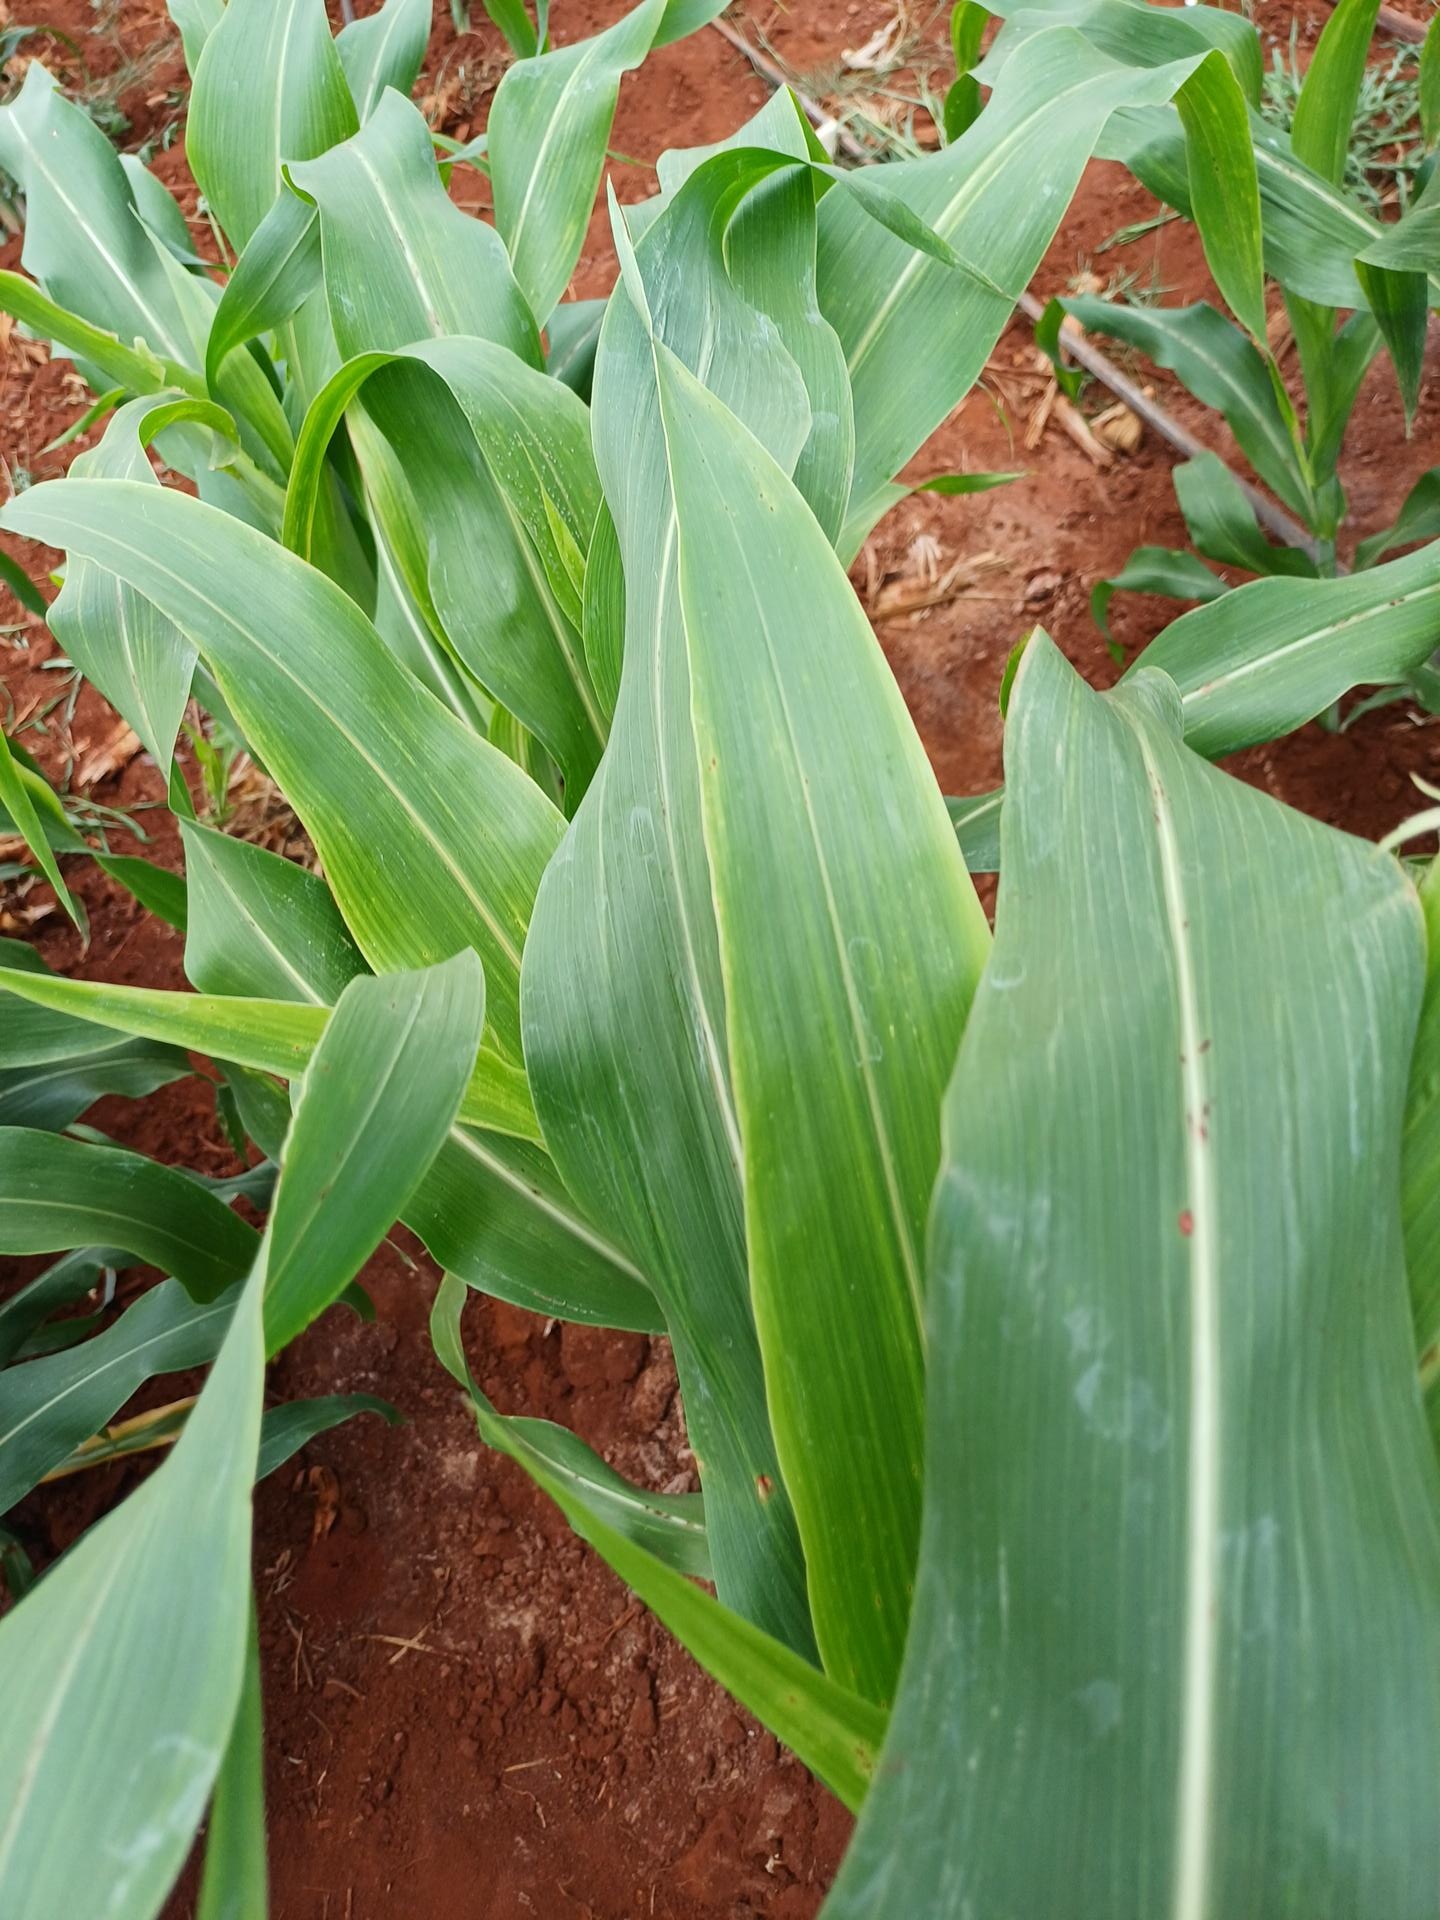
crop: sorghum
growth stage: vegetative
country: Kenya
